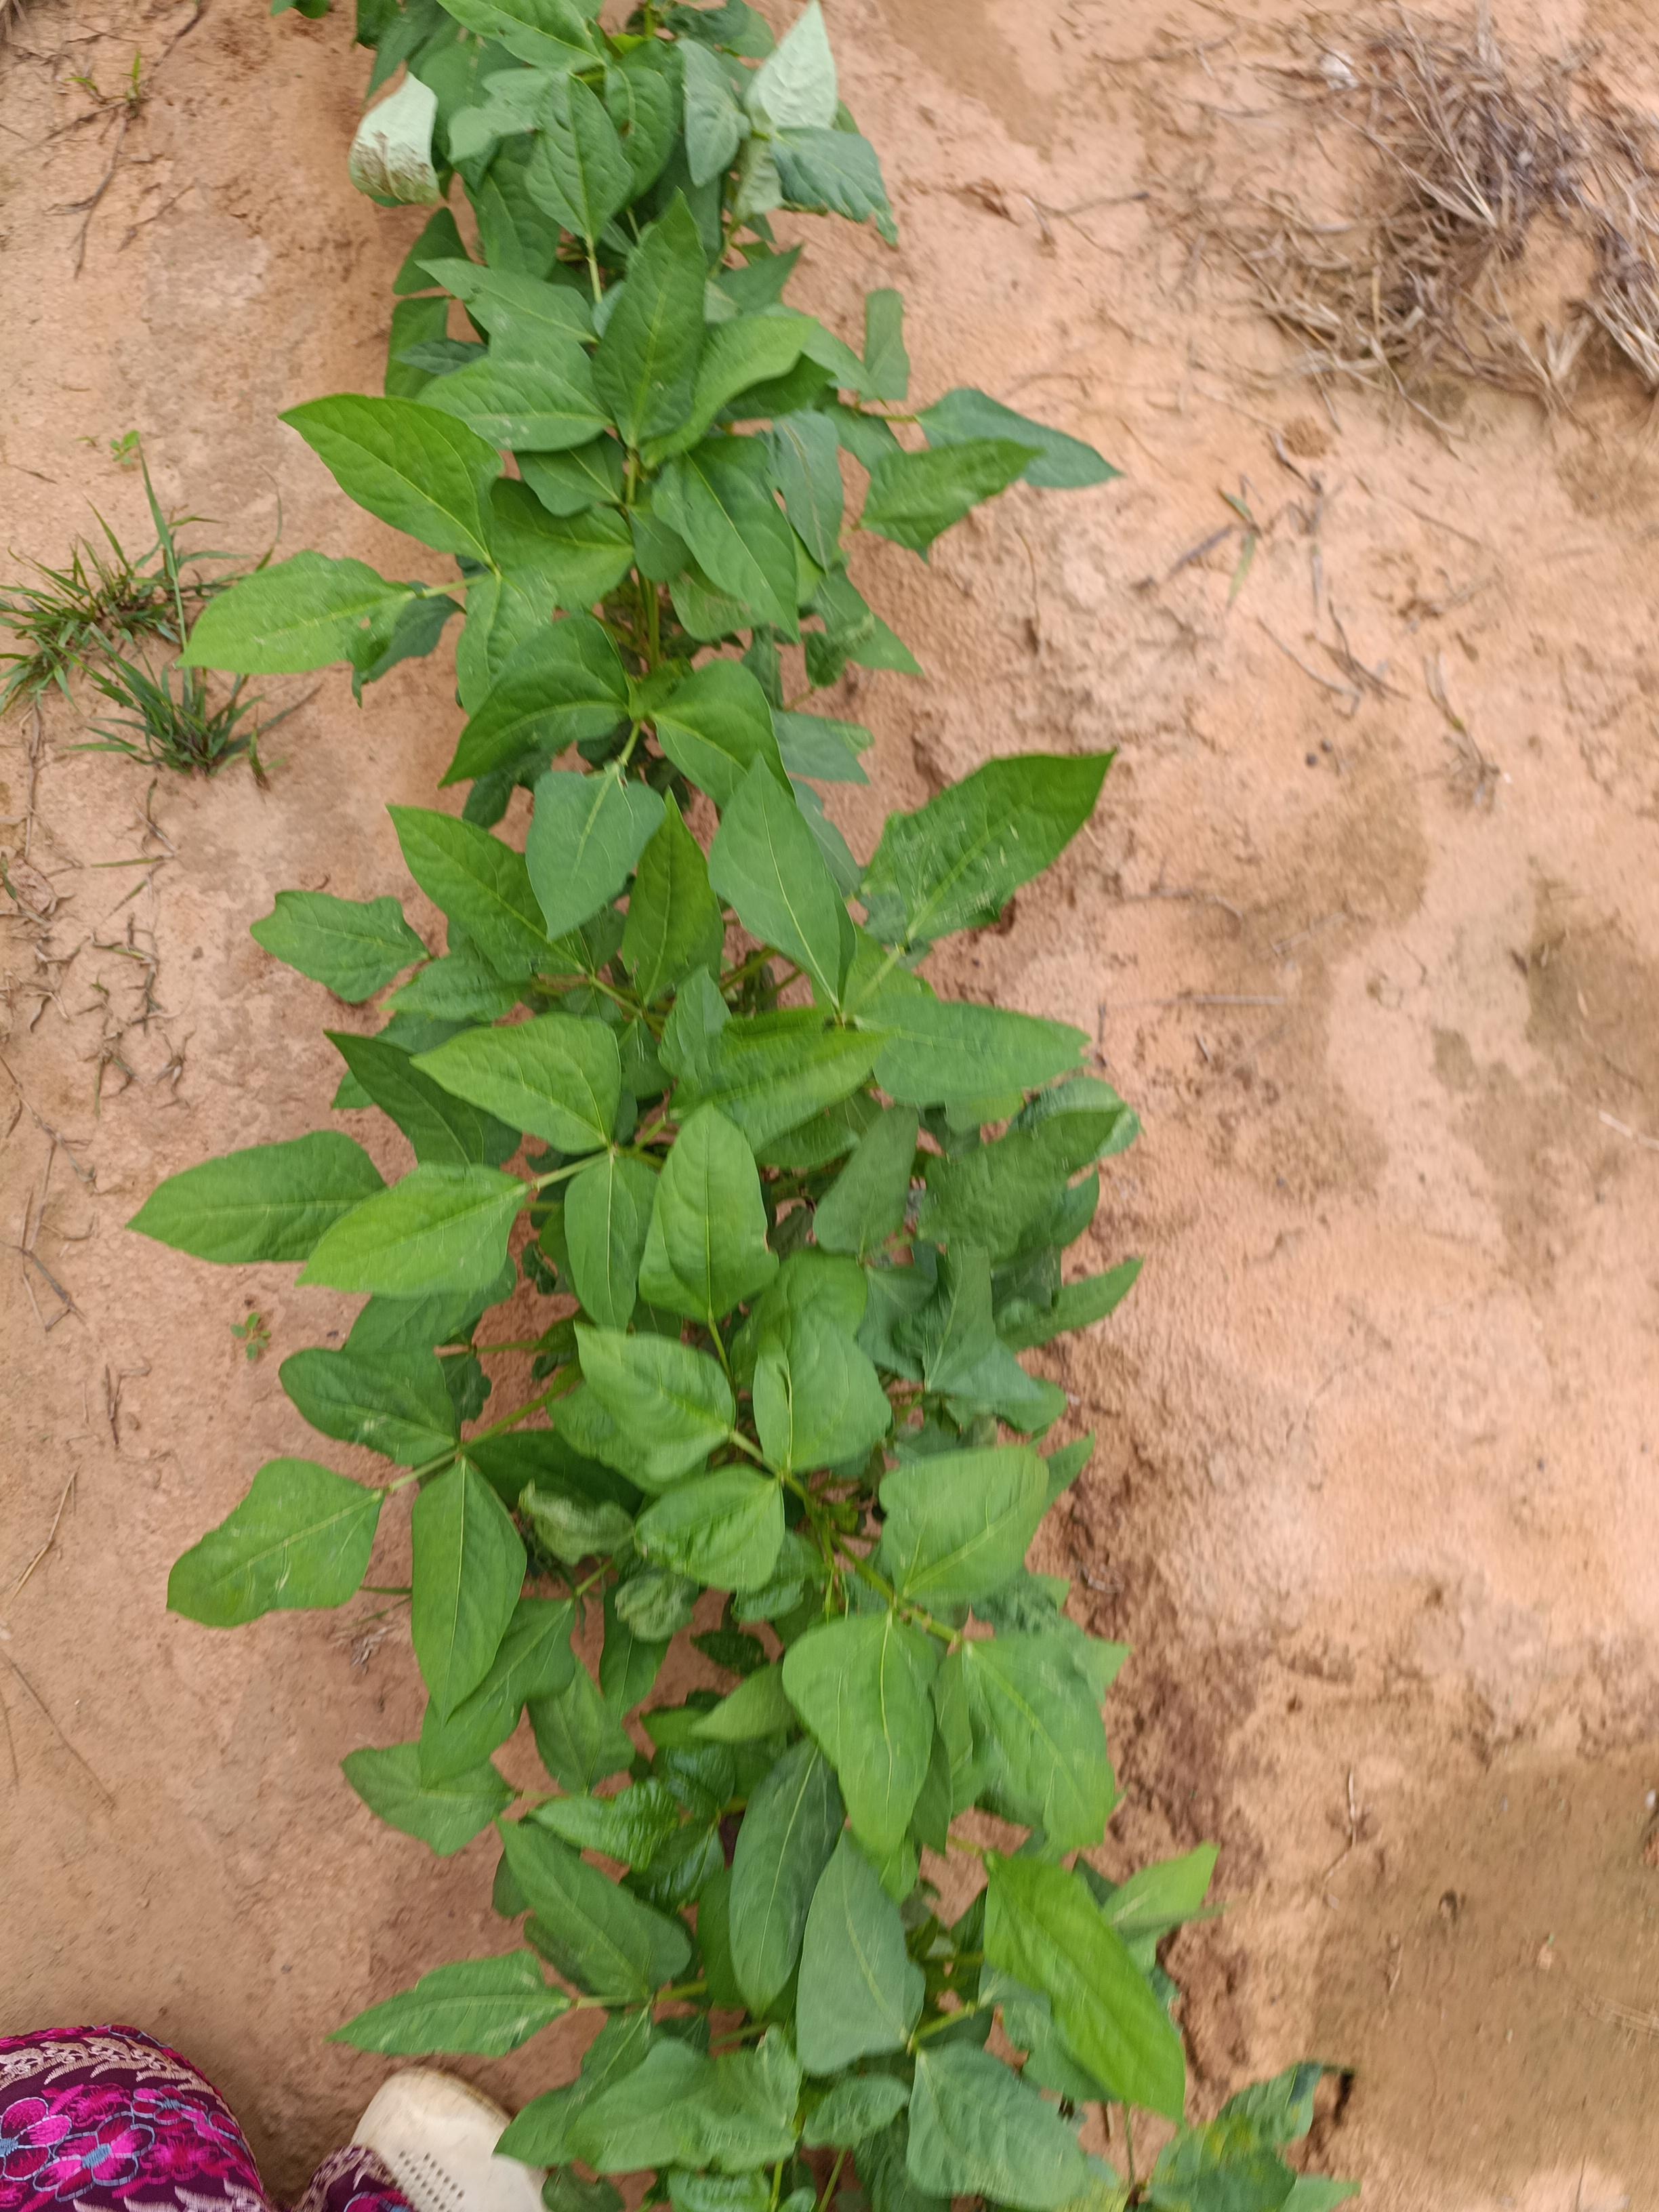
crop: cowpea
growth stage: emergence
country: Nigeria
